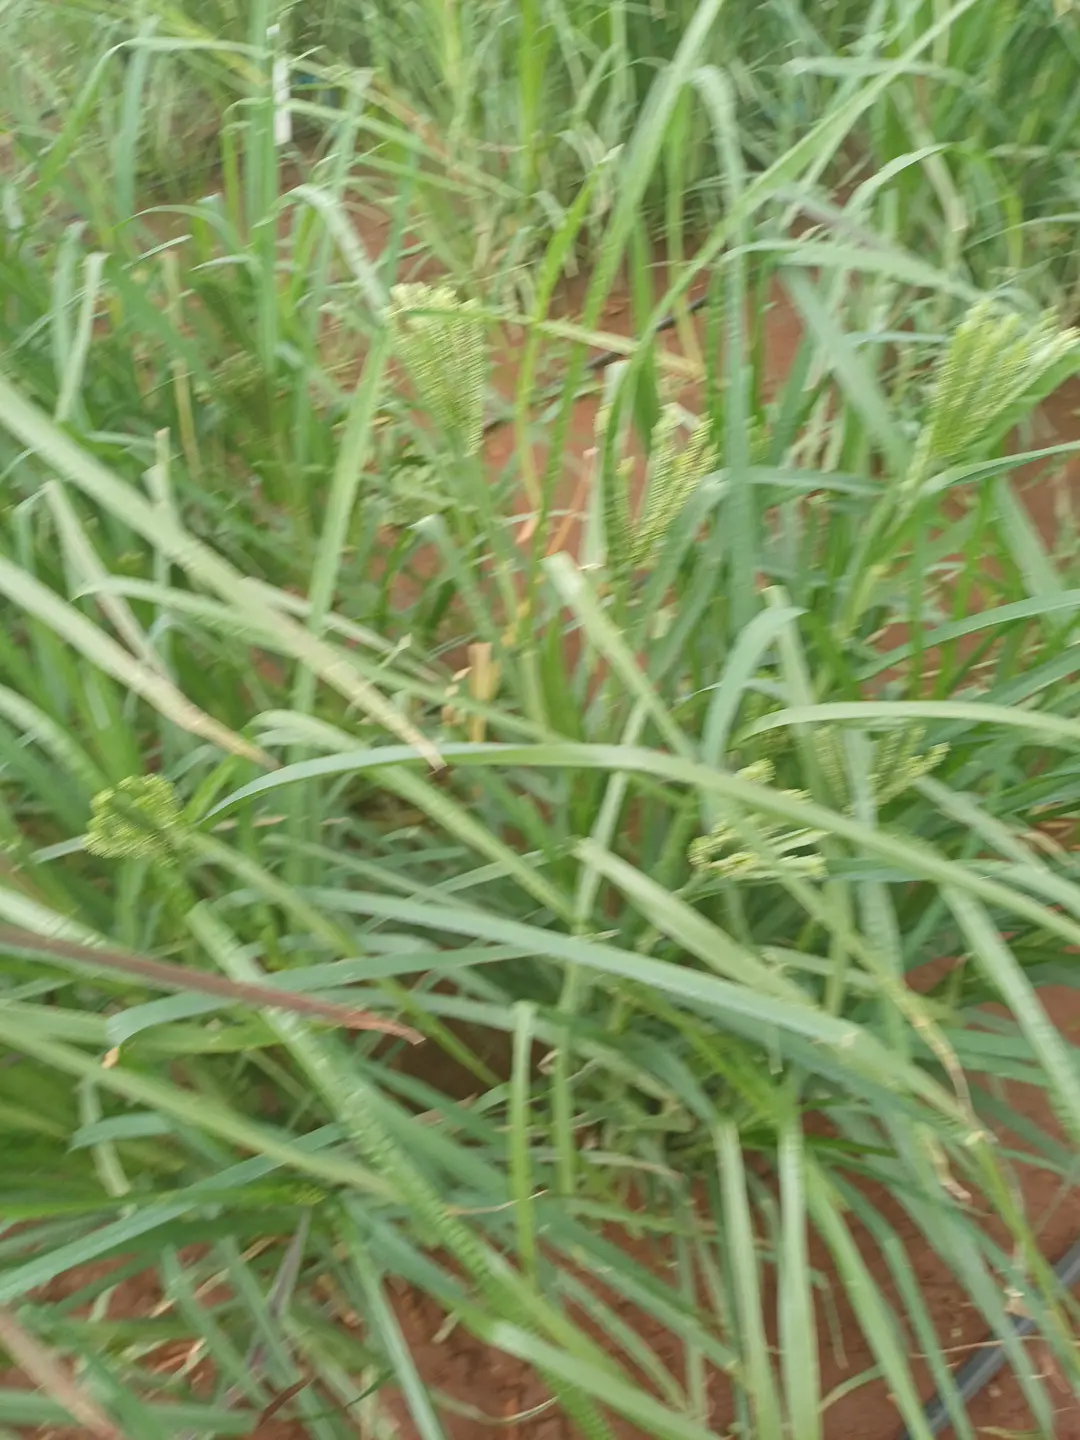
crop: finger millet
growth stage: flowering
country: Kenya
